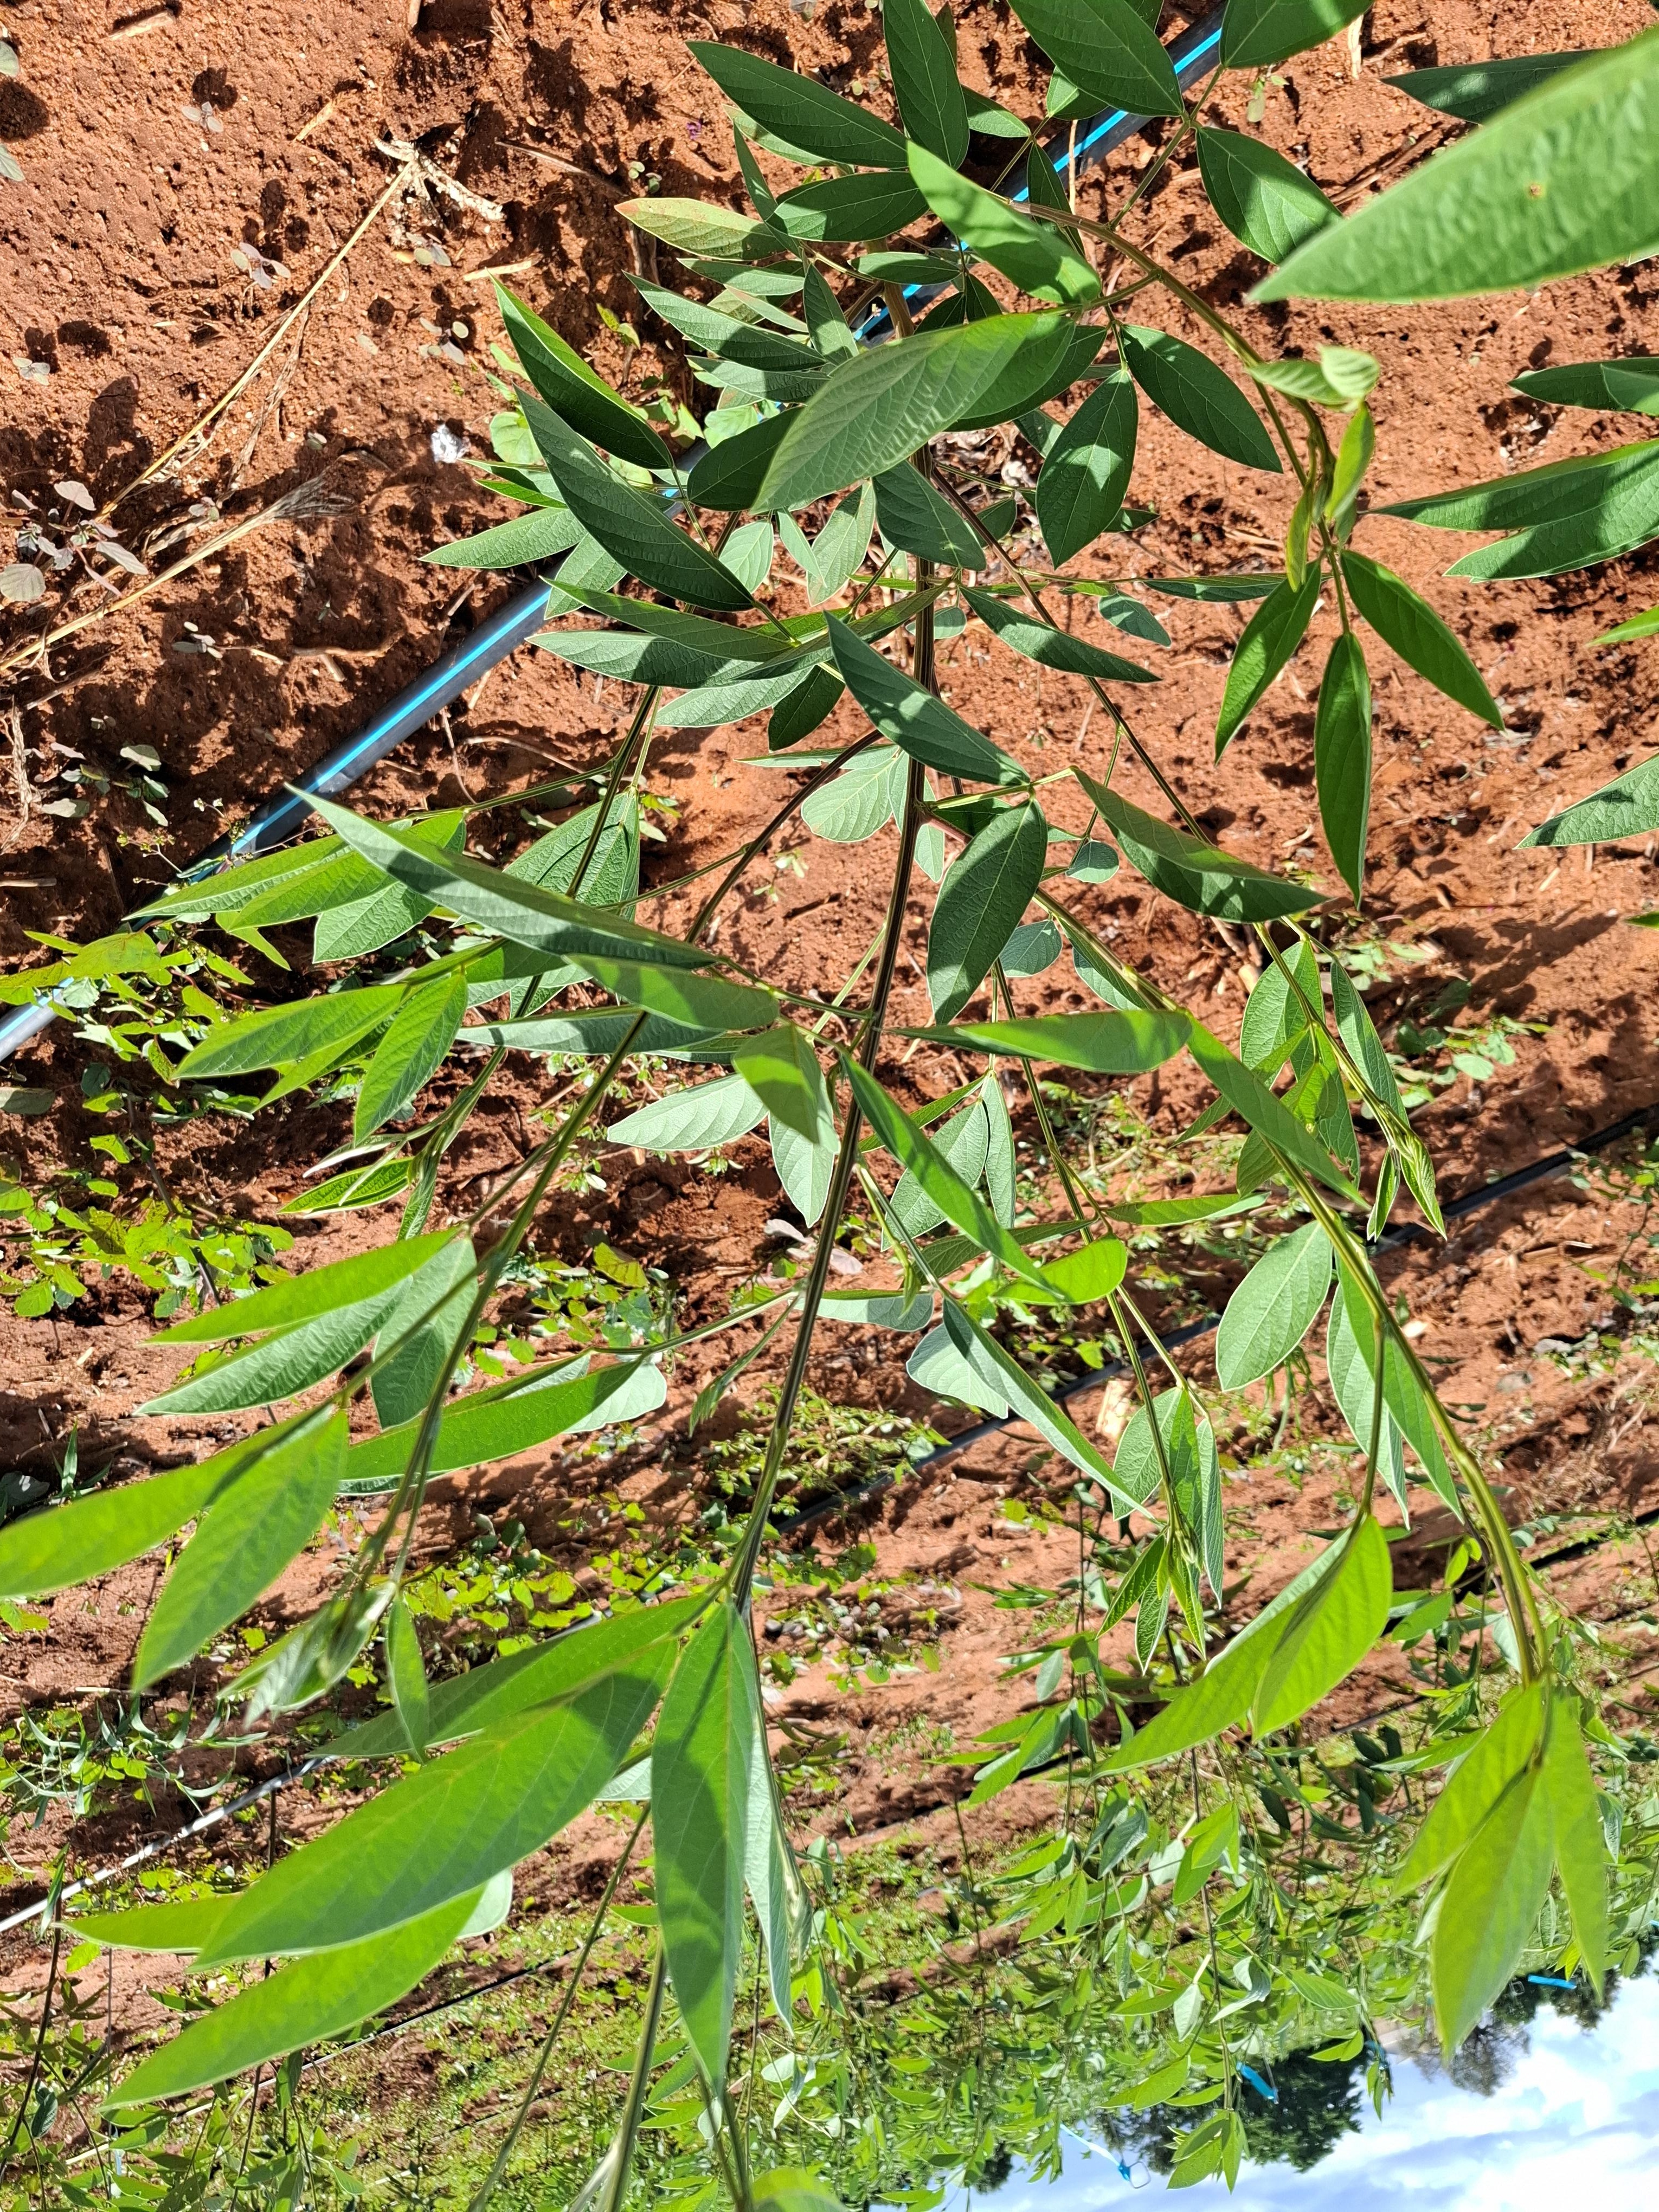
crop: pigeonpea
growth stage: flowering
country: Kenya
